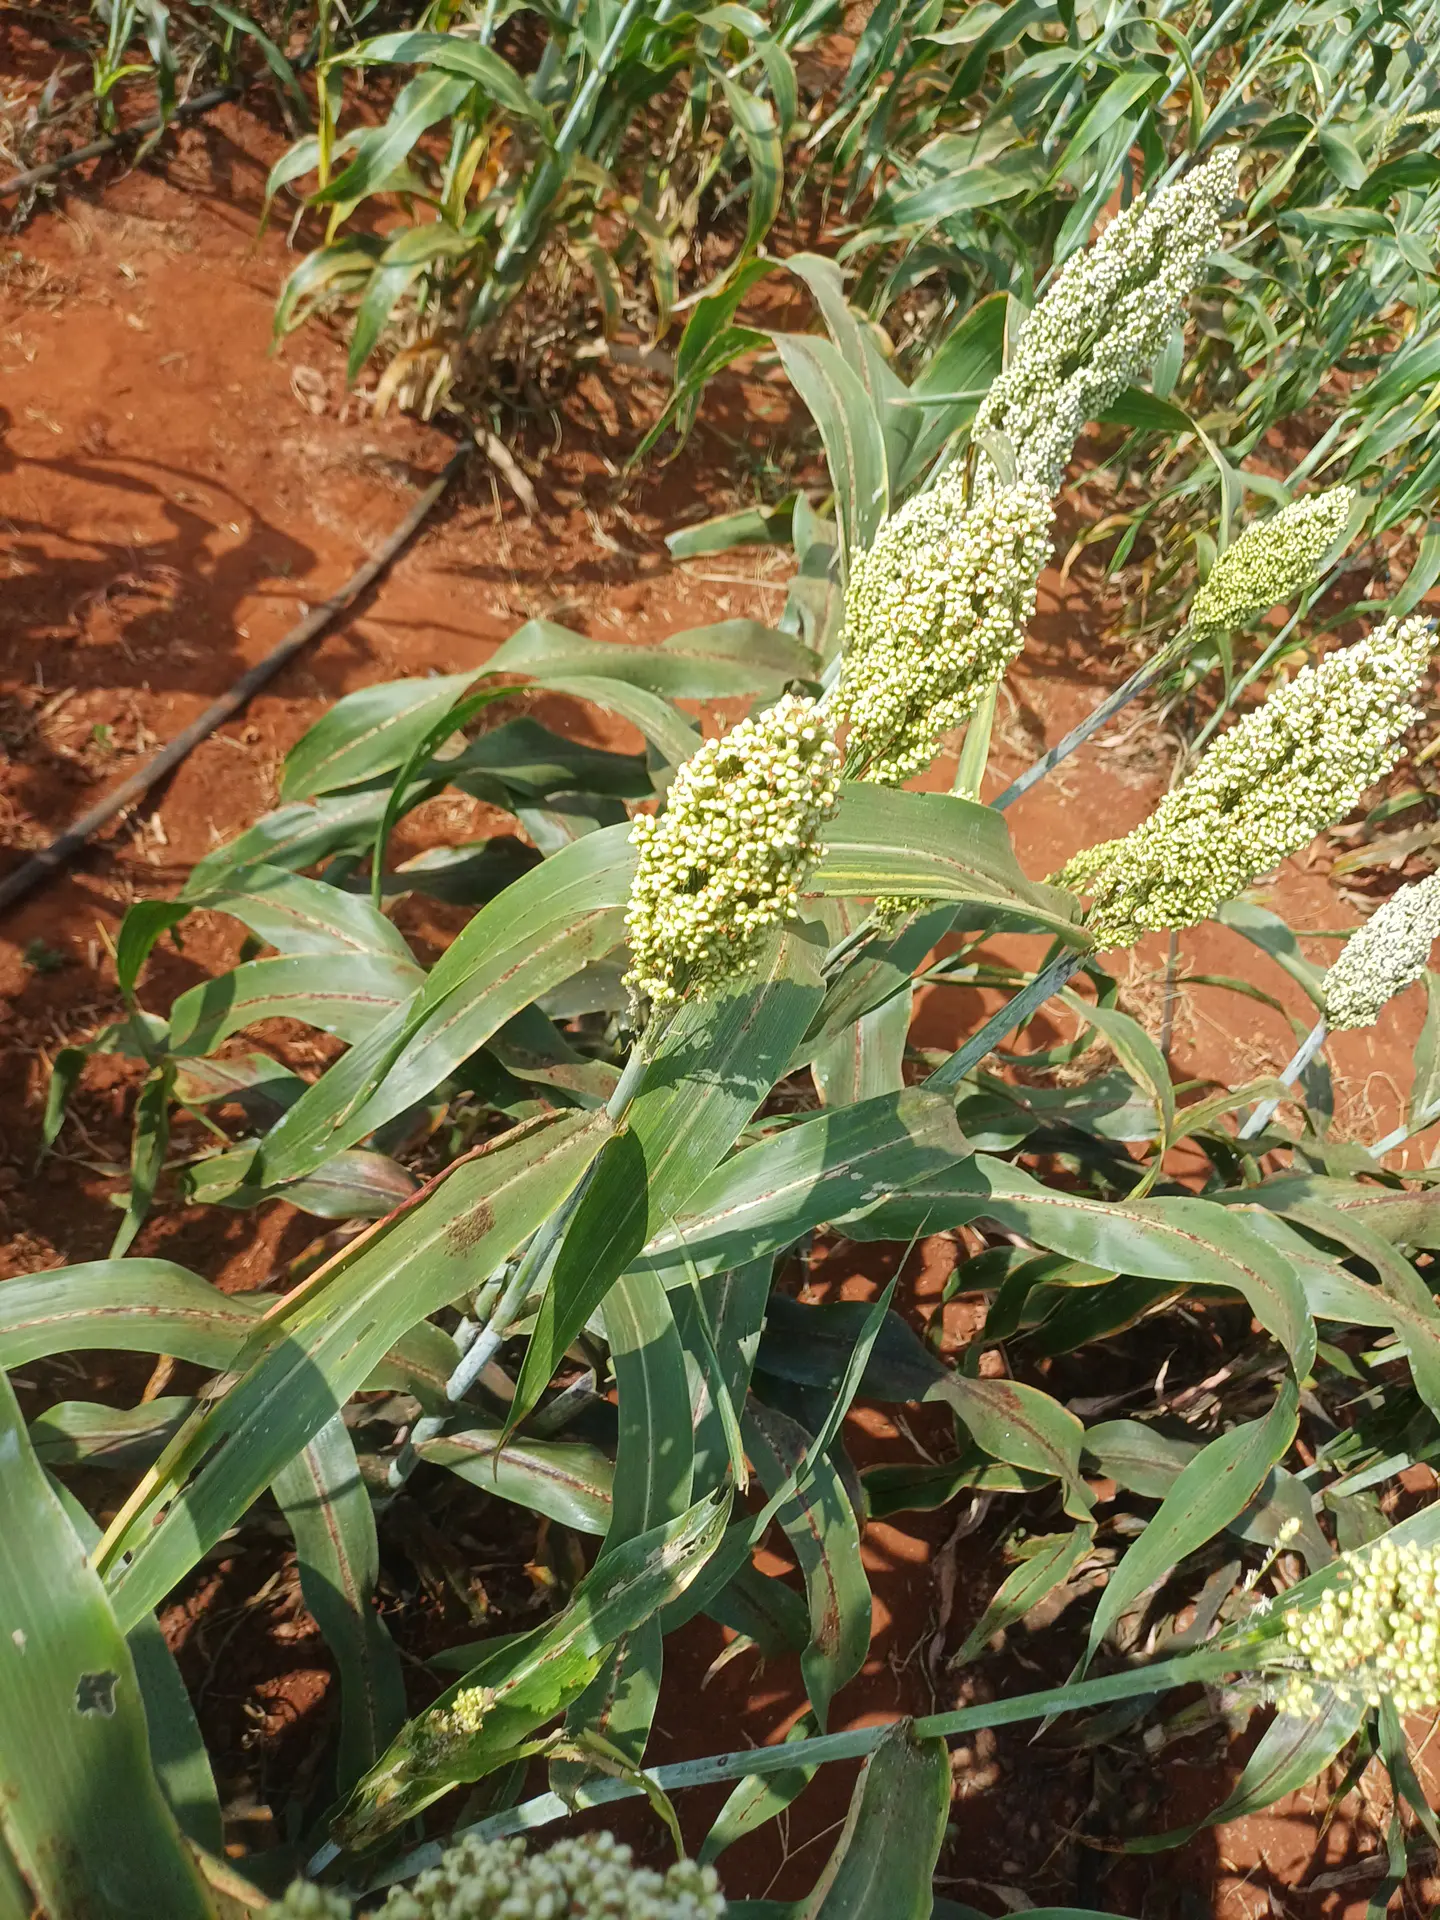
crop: sorghum
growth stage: filling grain
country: Kenya
